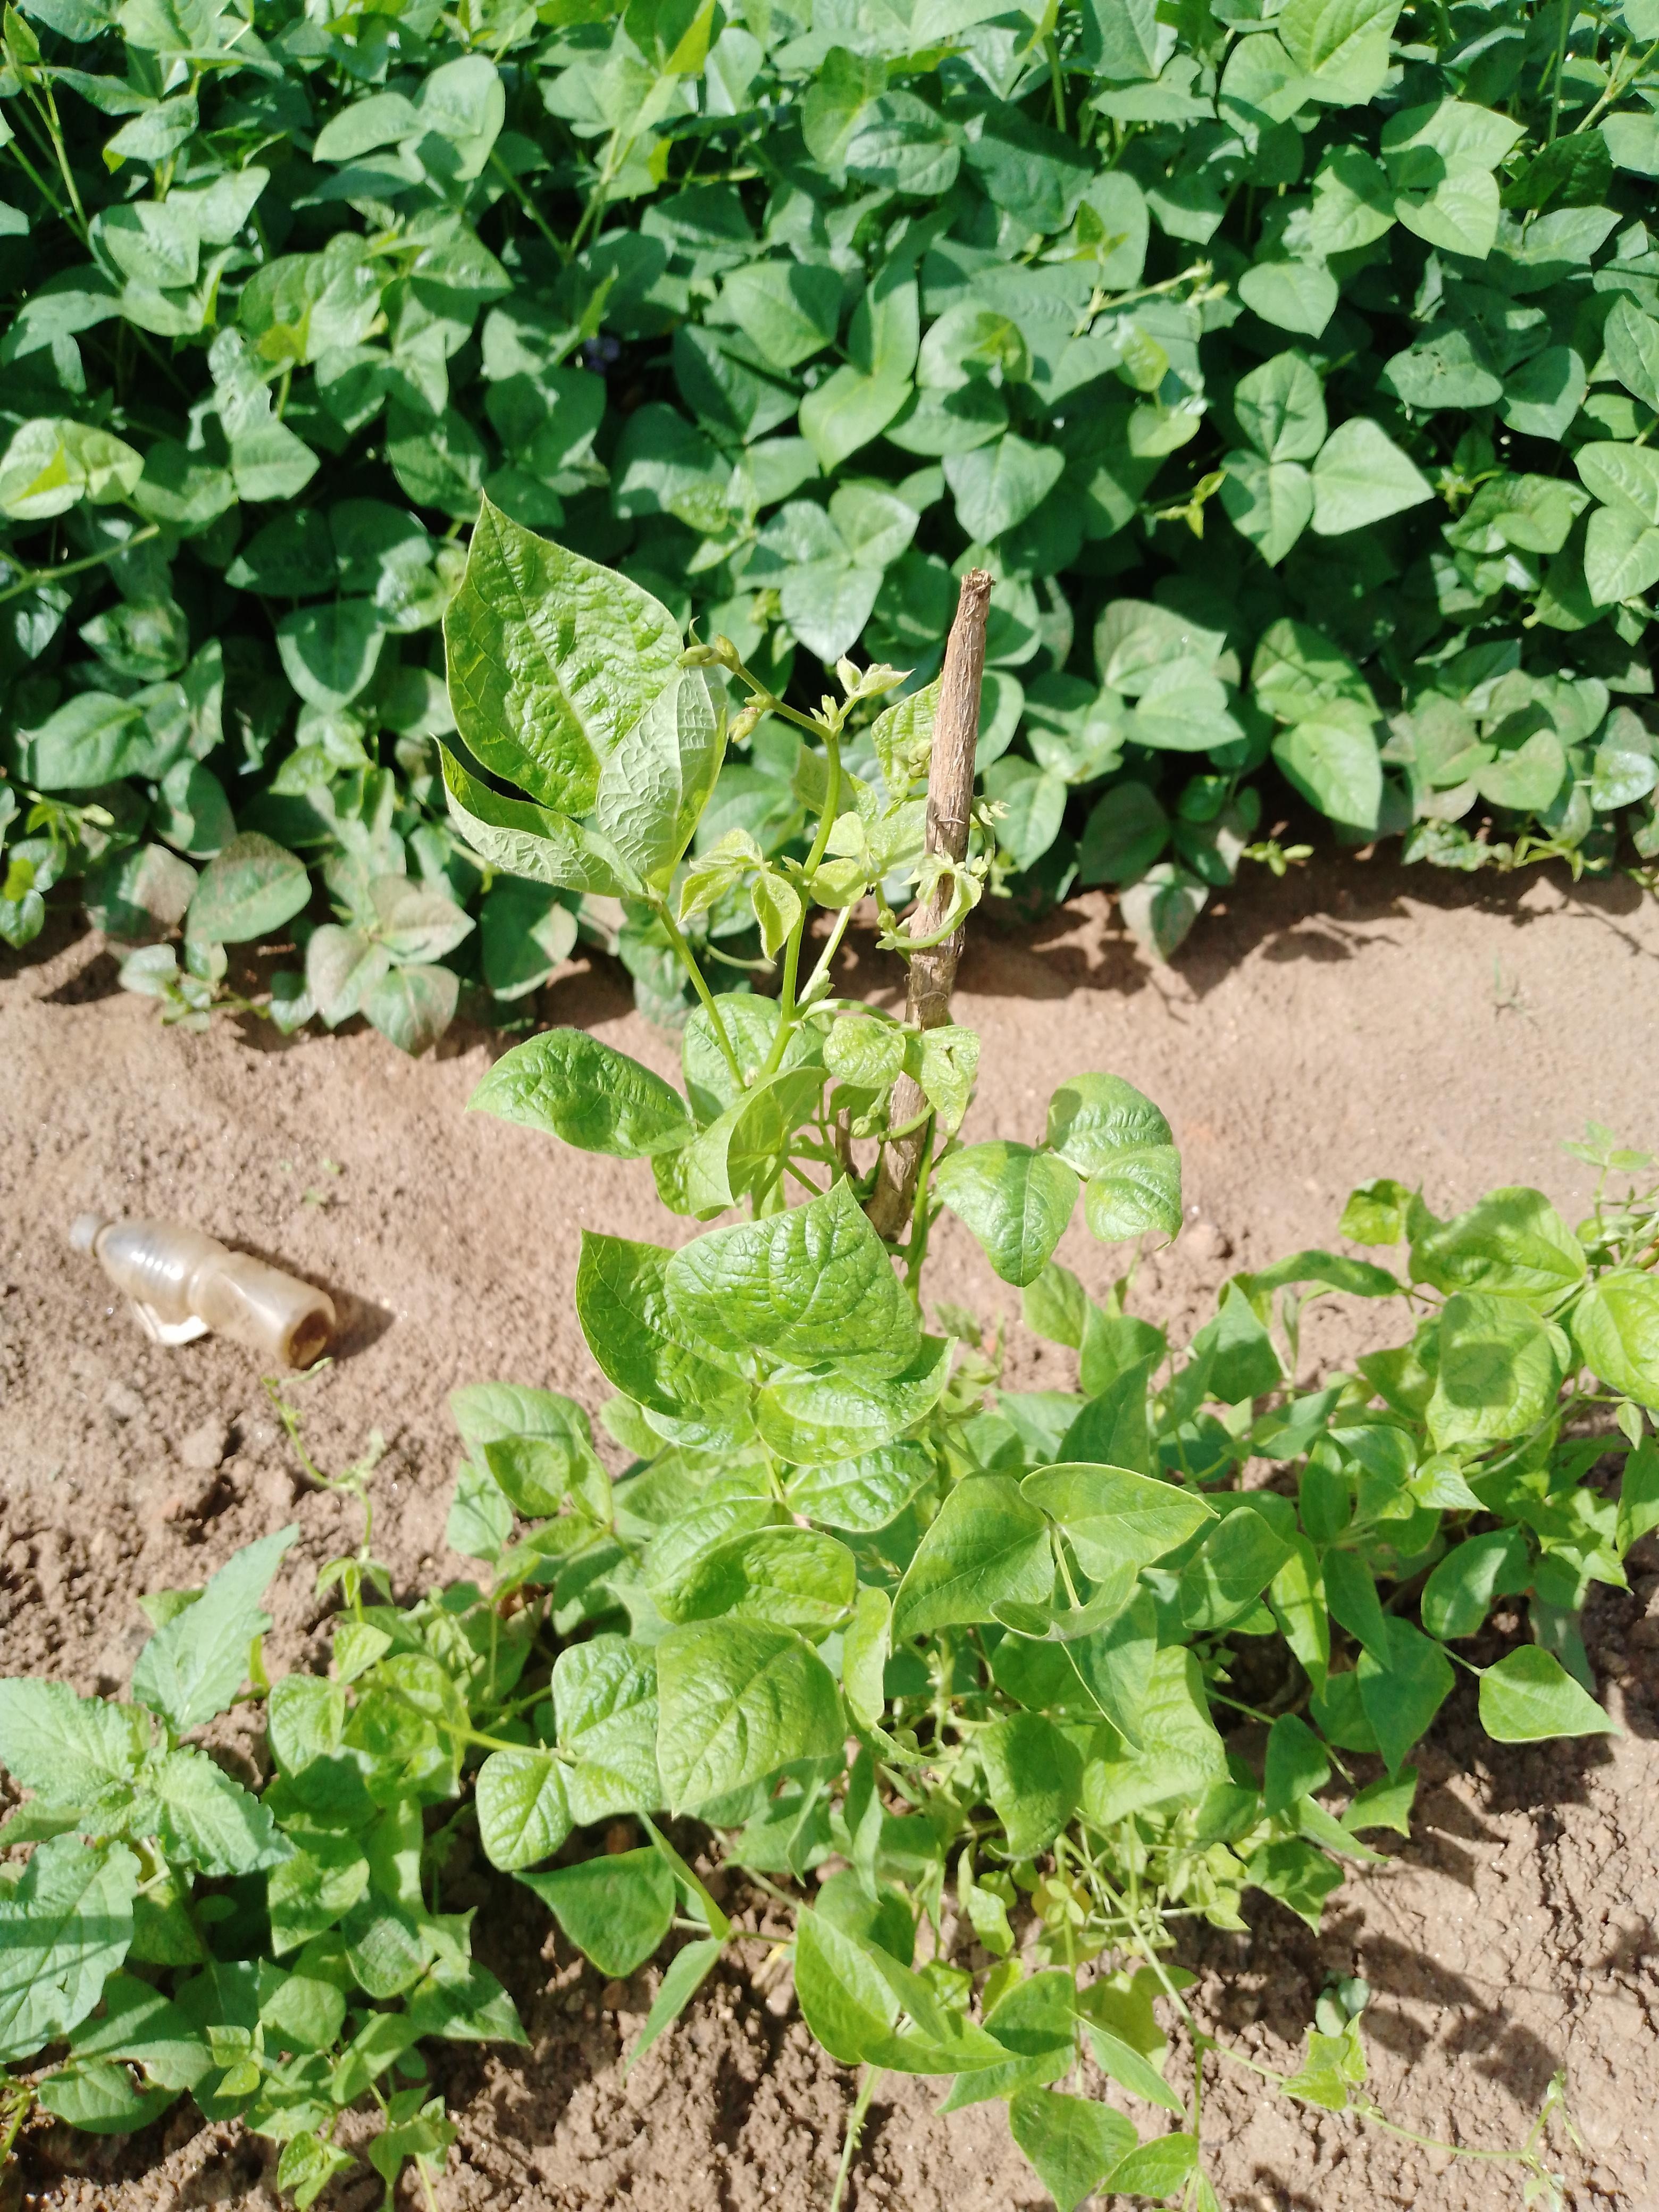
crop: common bean
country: Malawi
